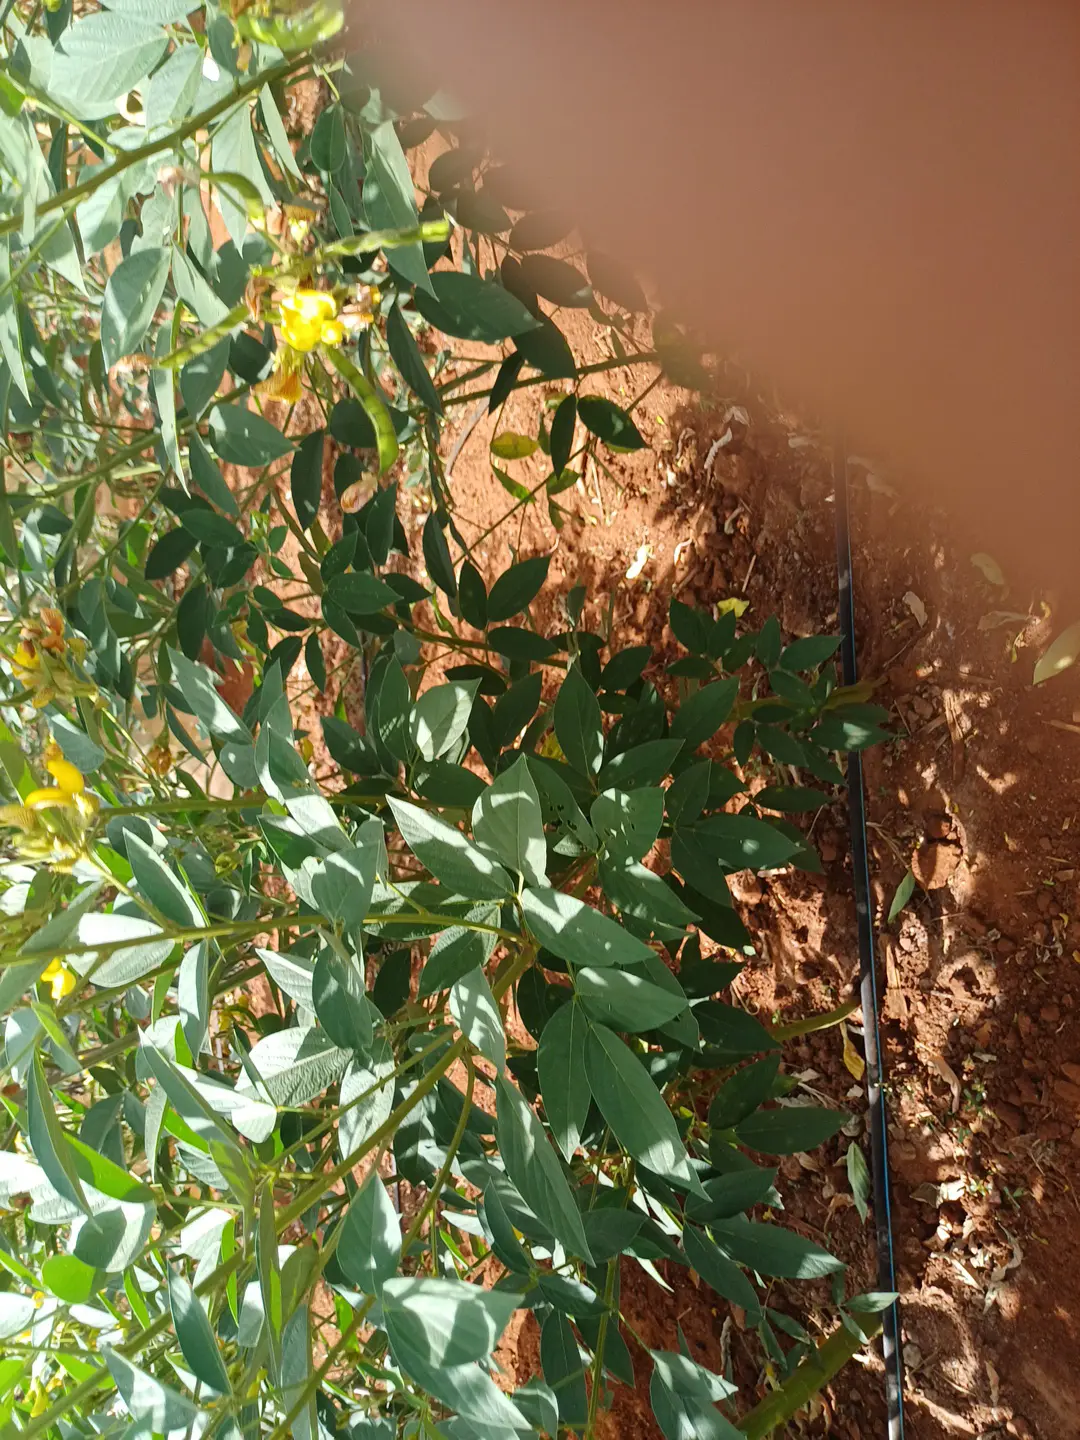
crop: pigeonpea
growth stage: development pod
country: Kenya
